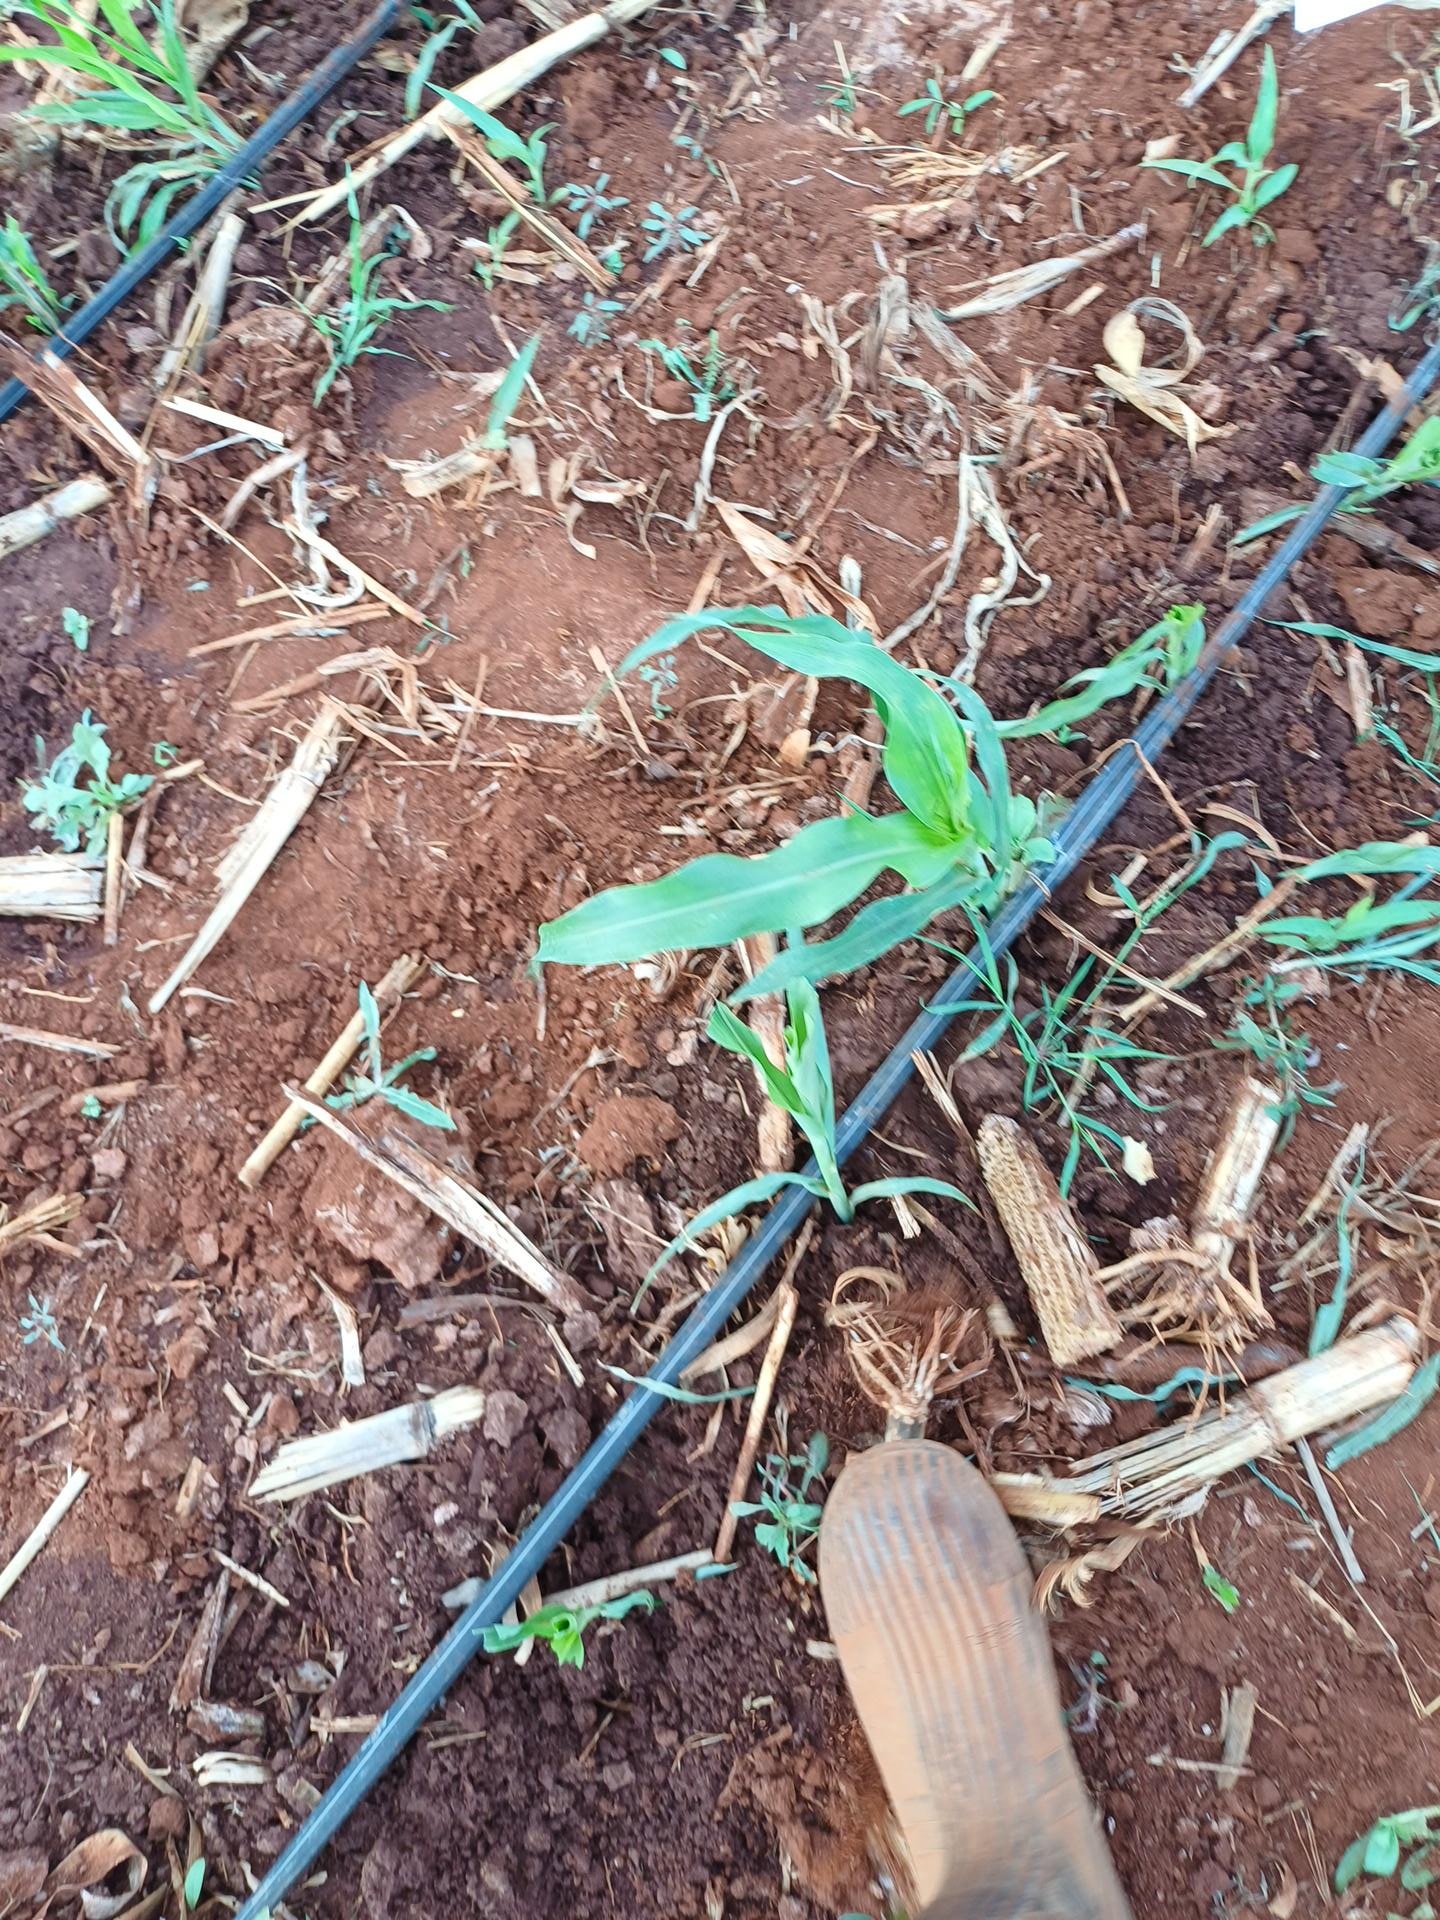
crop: sorghum
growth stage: vegetative
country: Kenya
